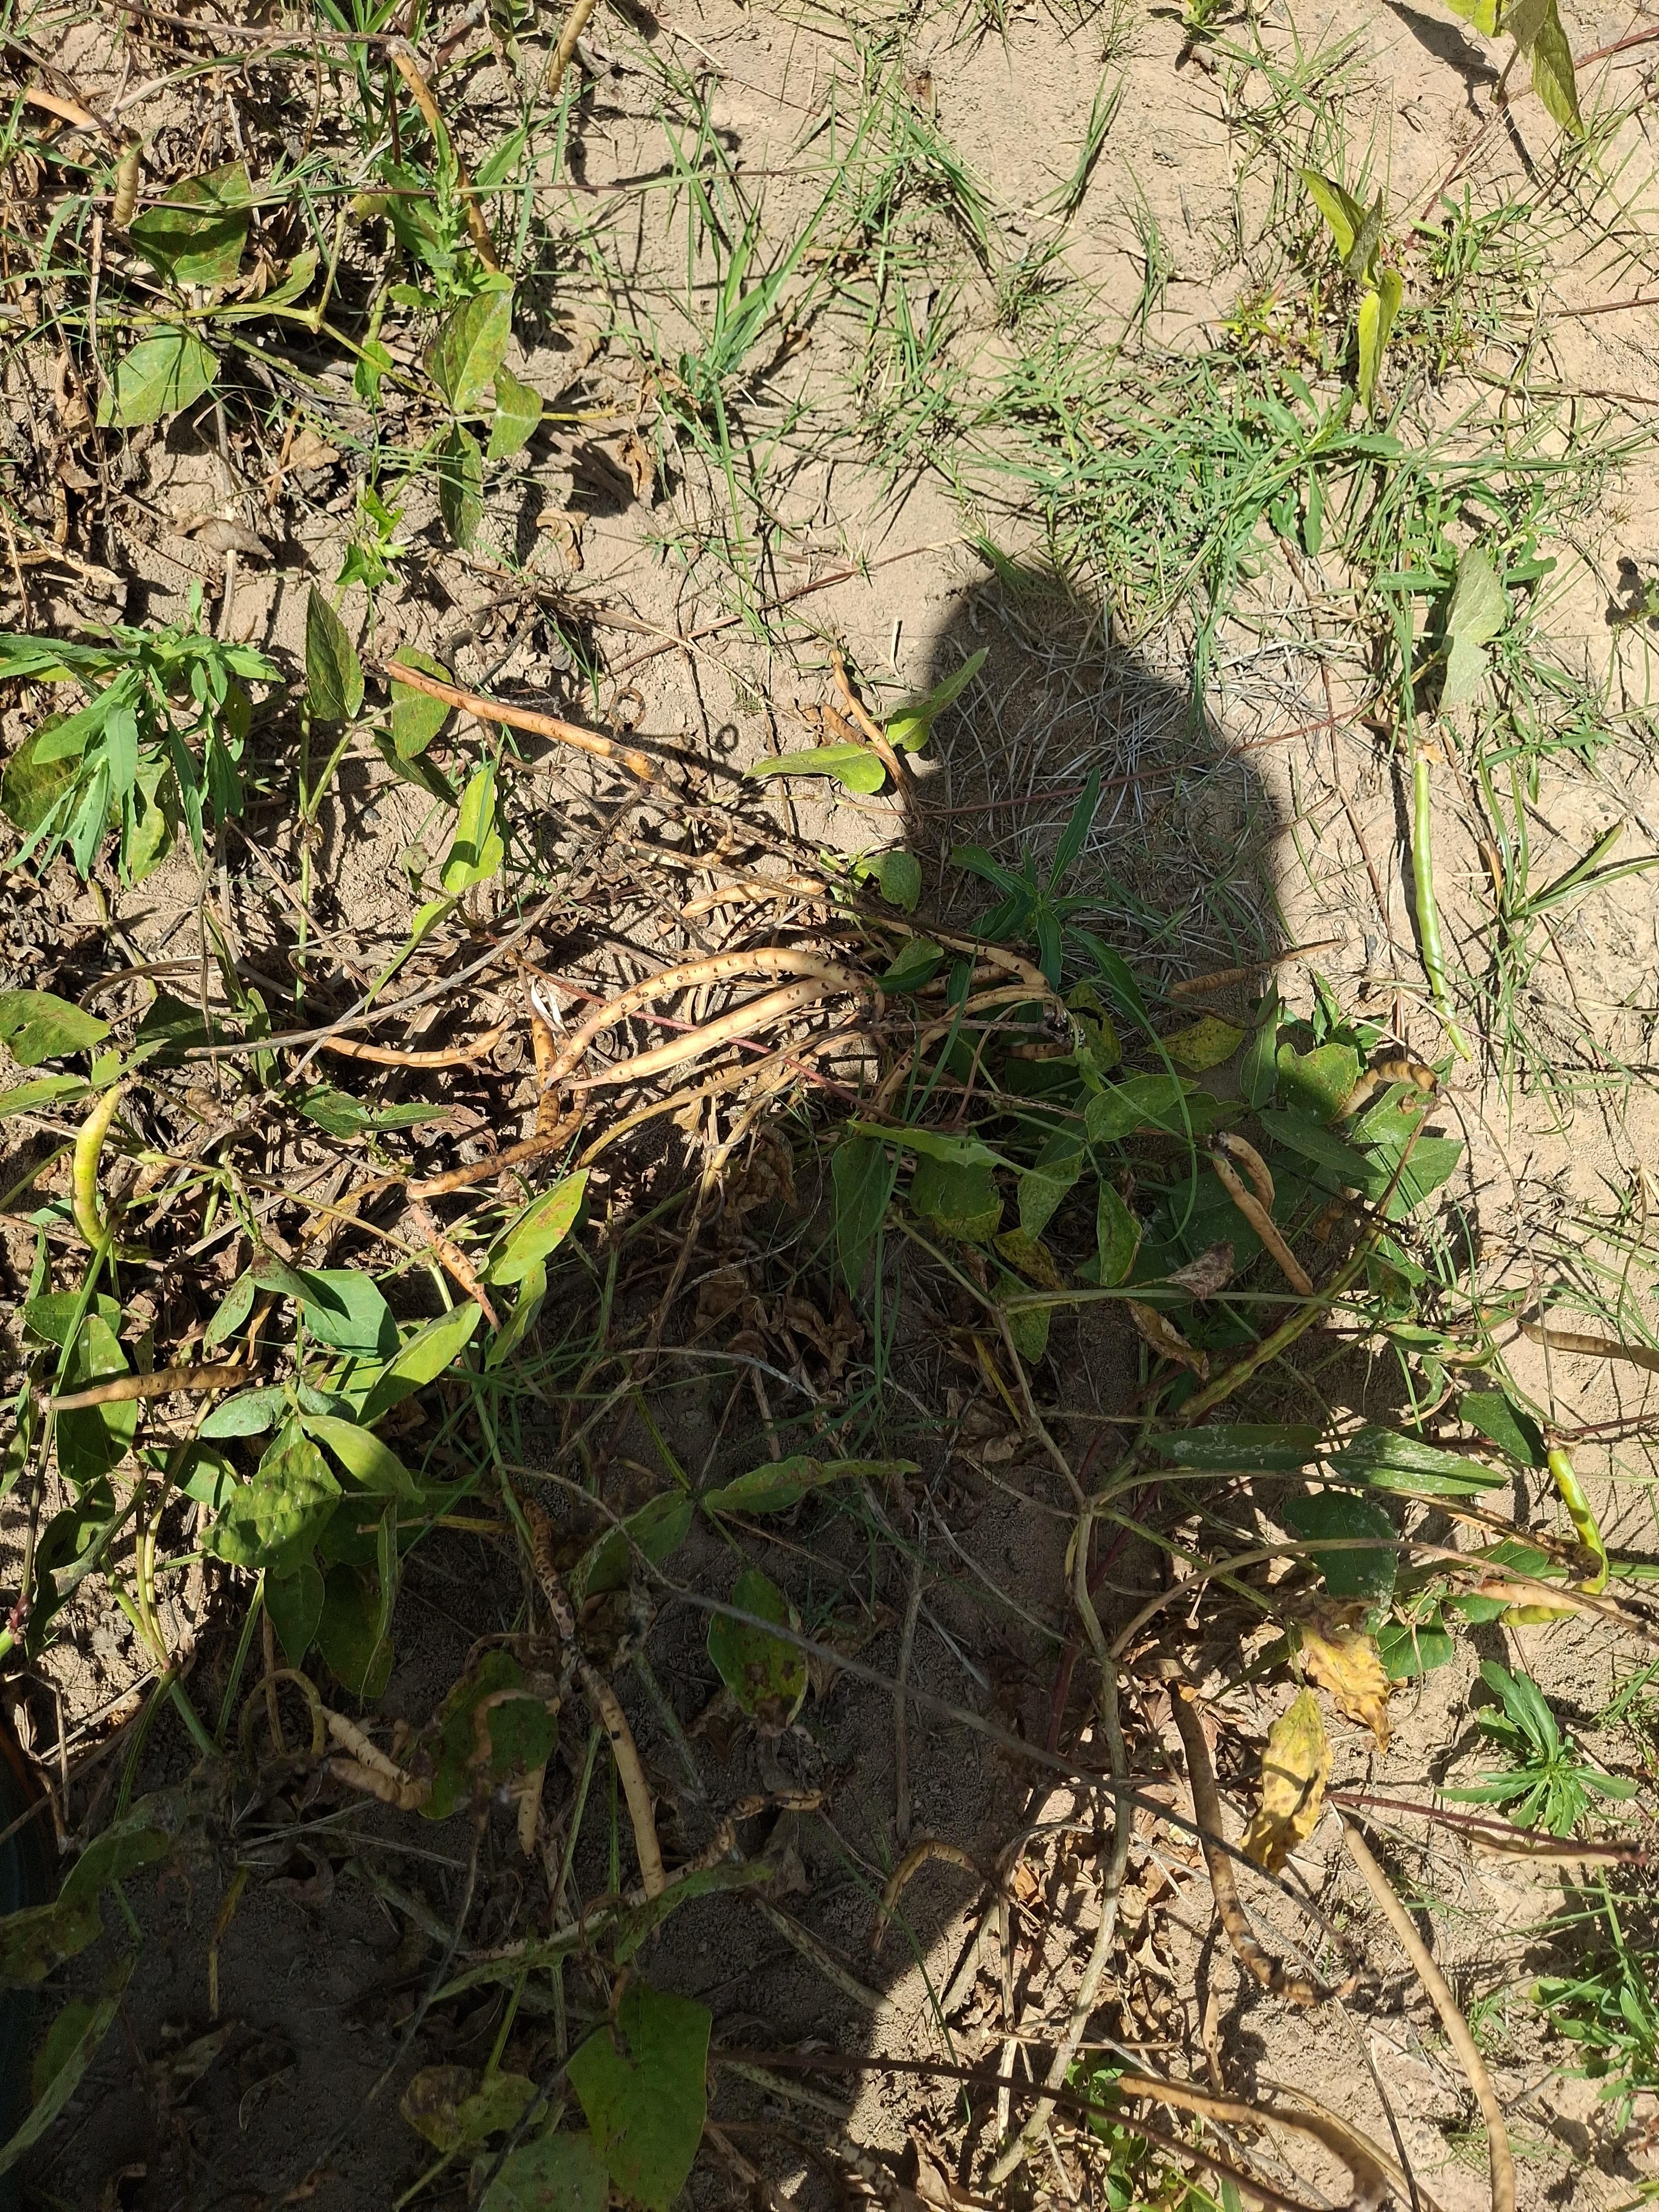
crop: cowpea
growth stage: maturity
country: Nigeria
